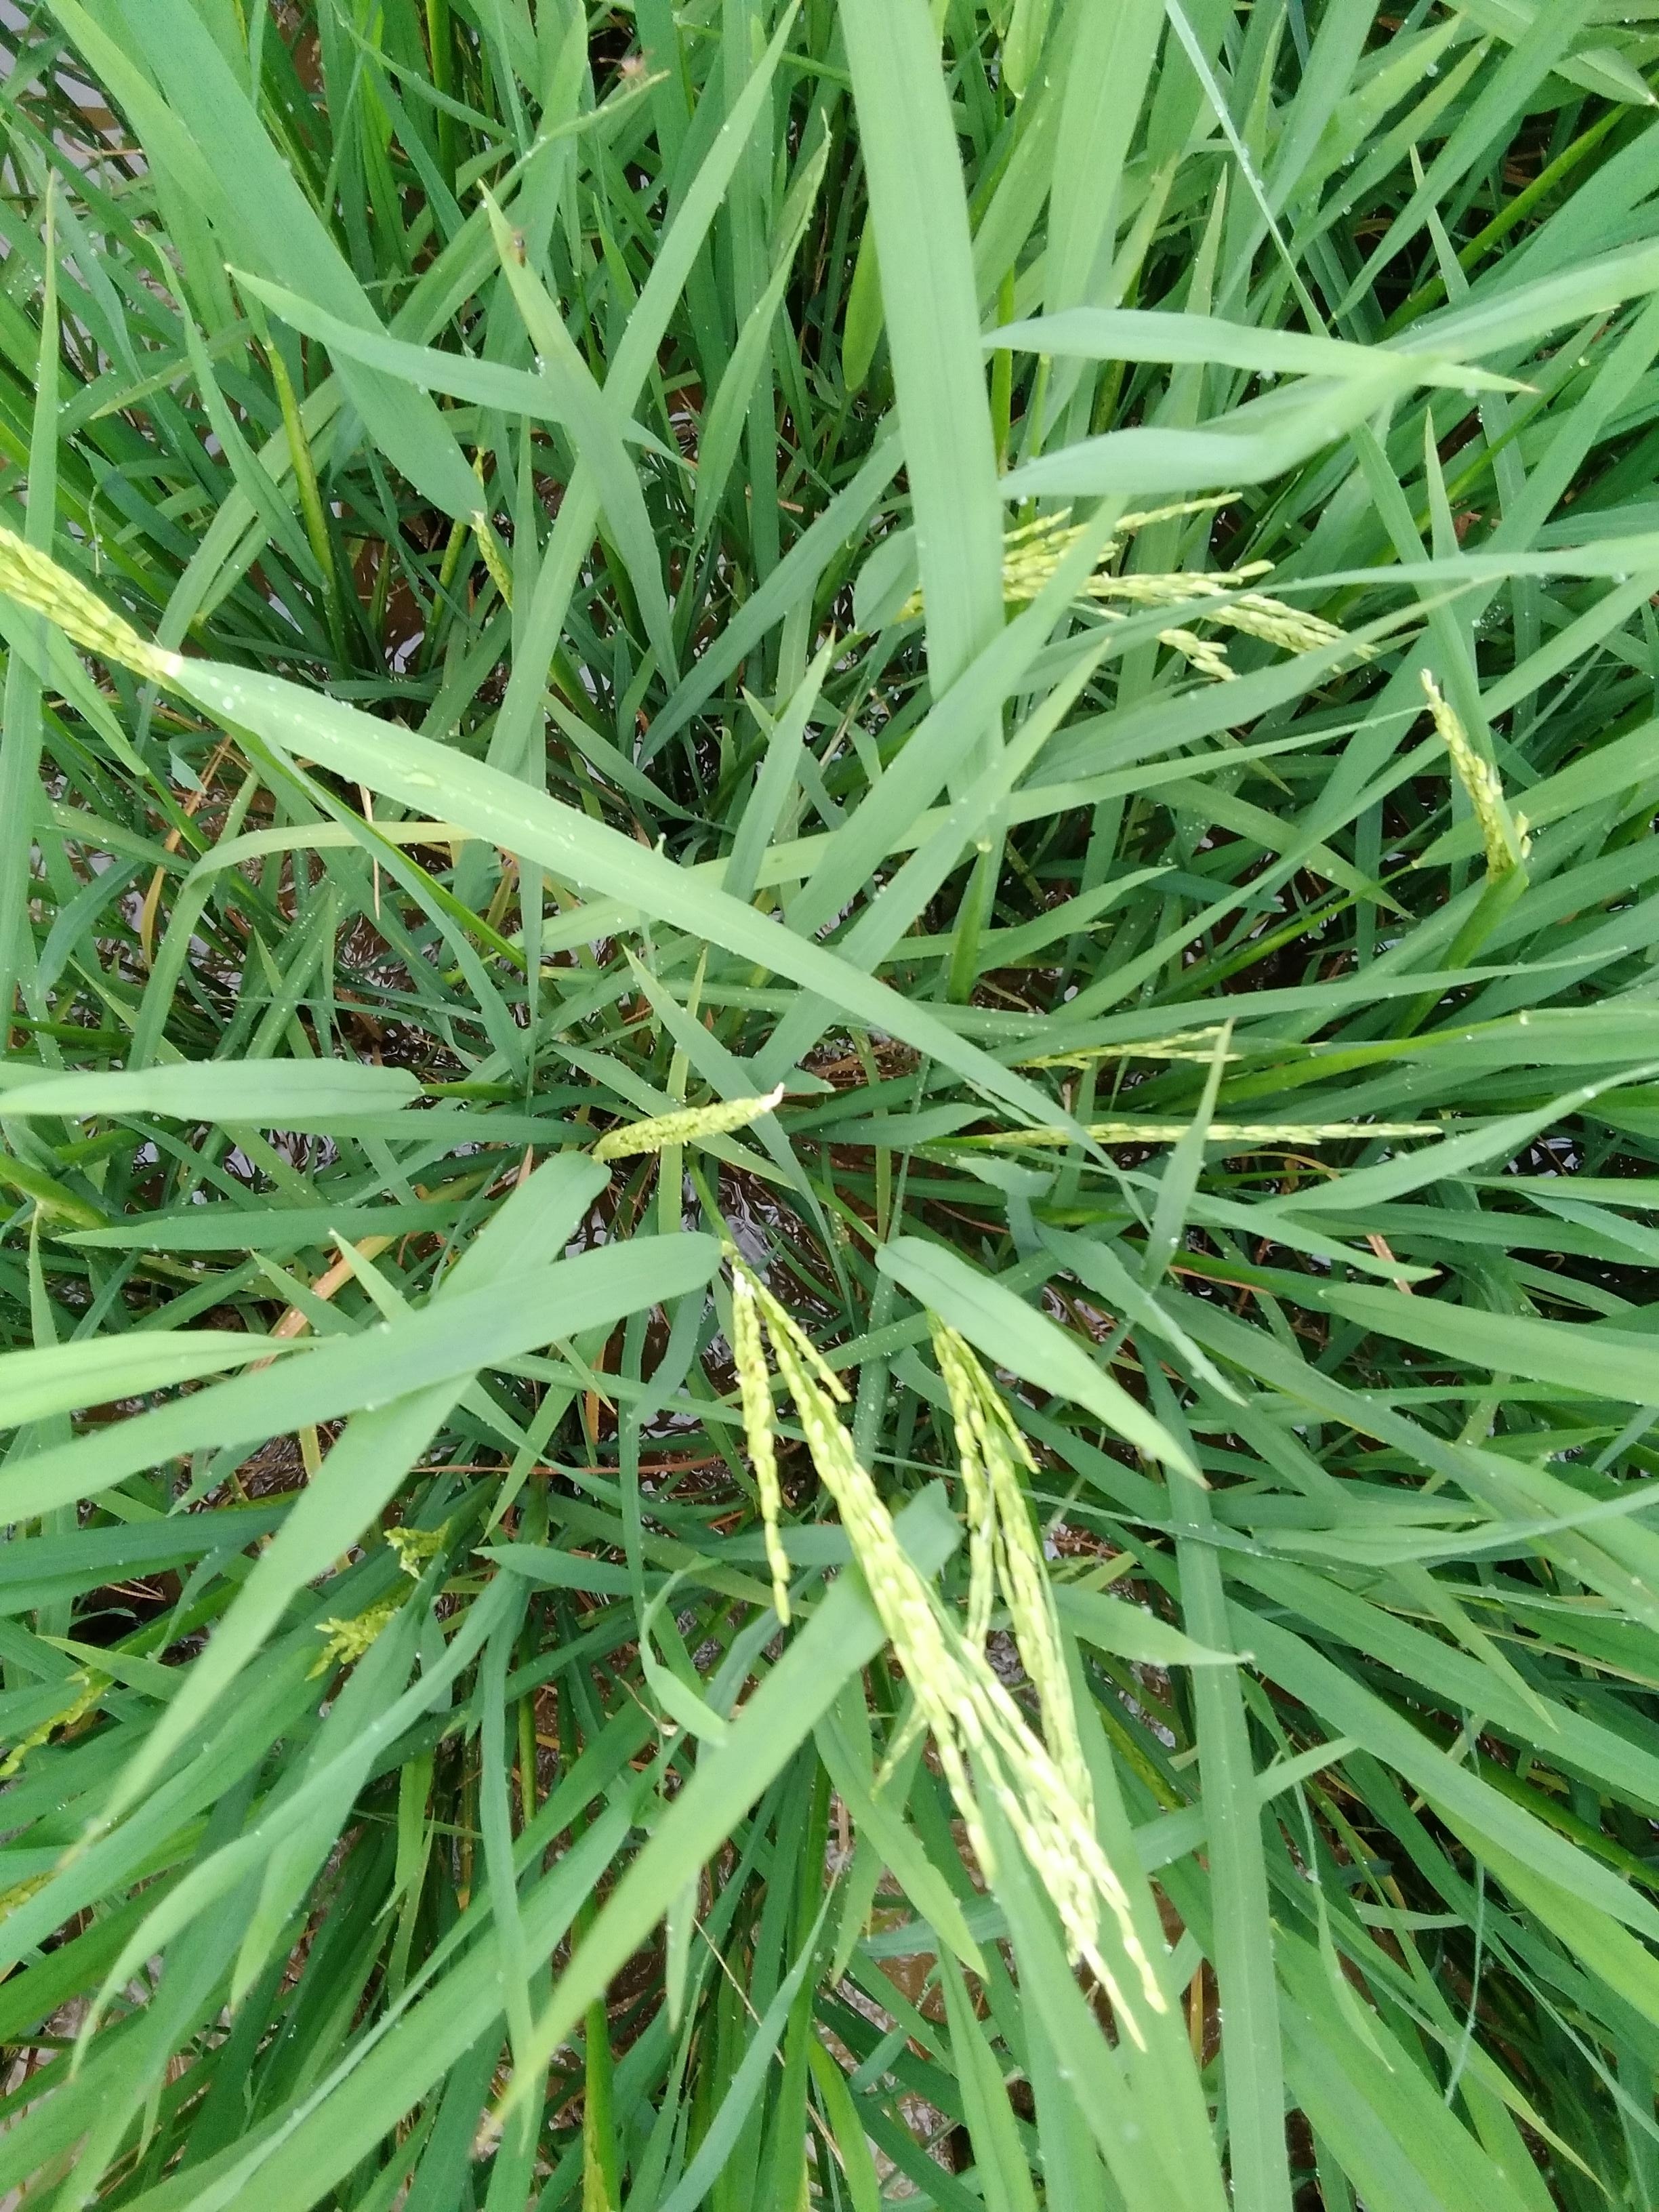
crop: rice
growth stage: flowering
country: Nigeria
